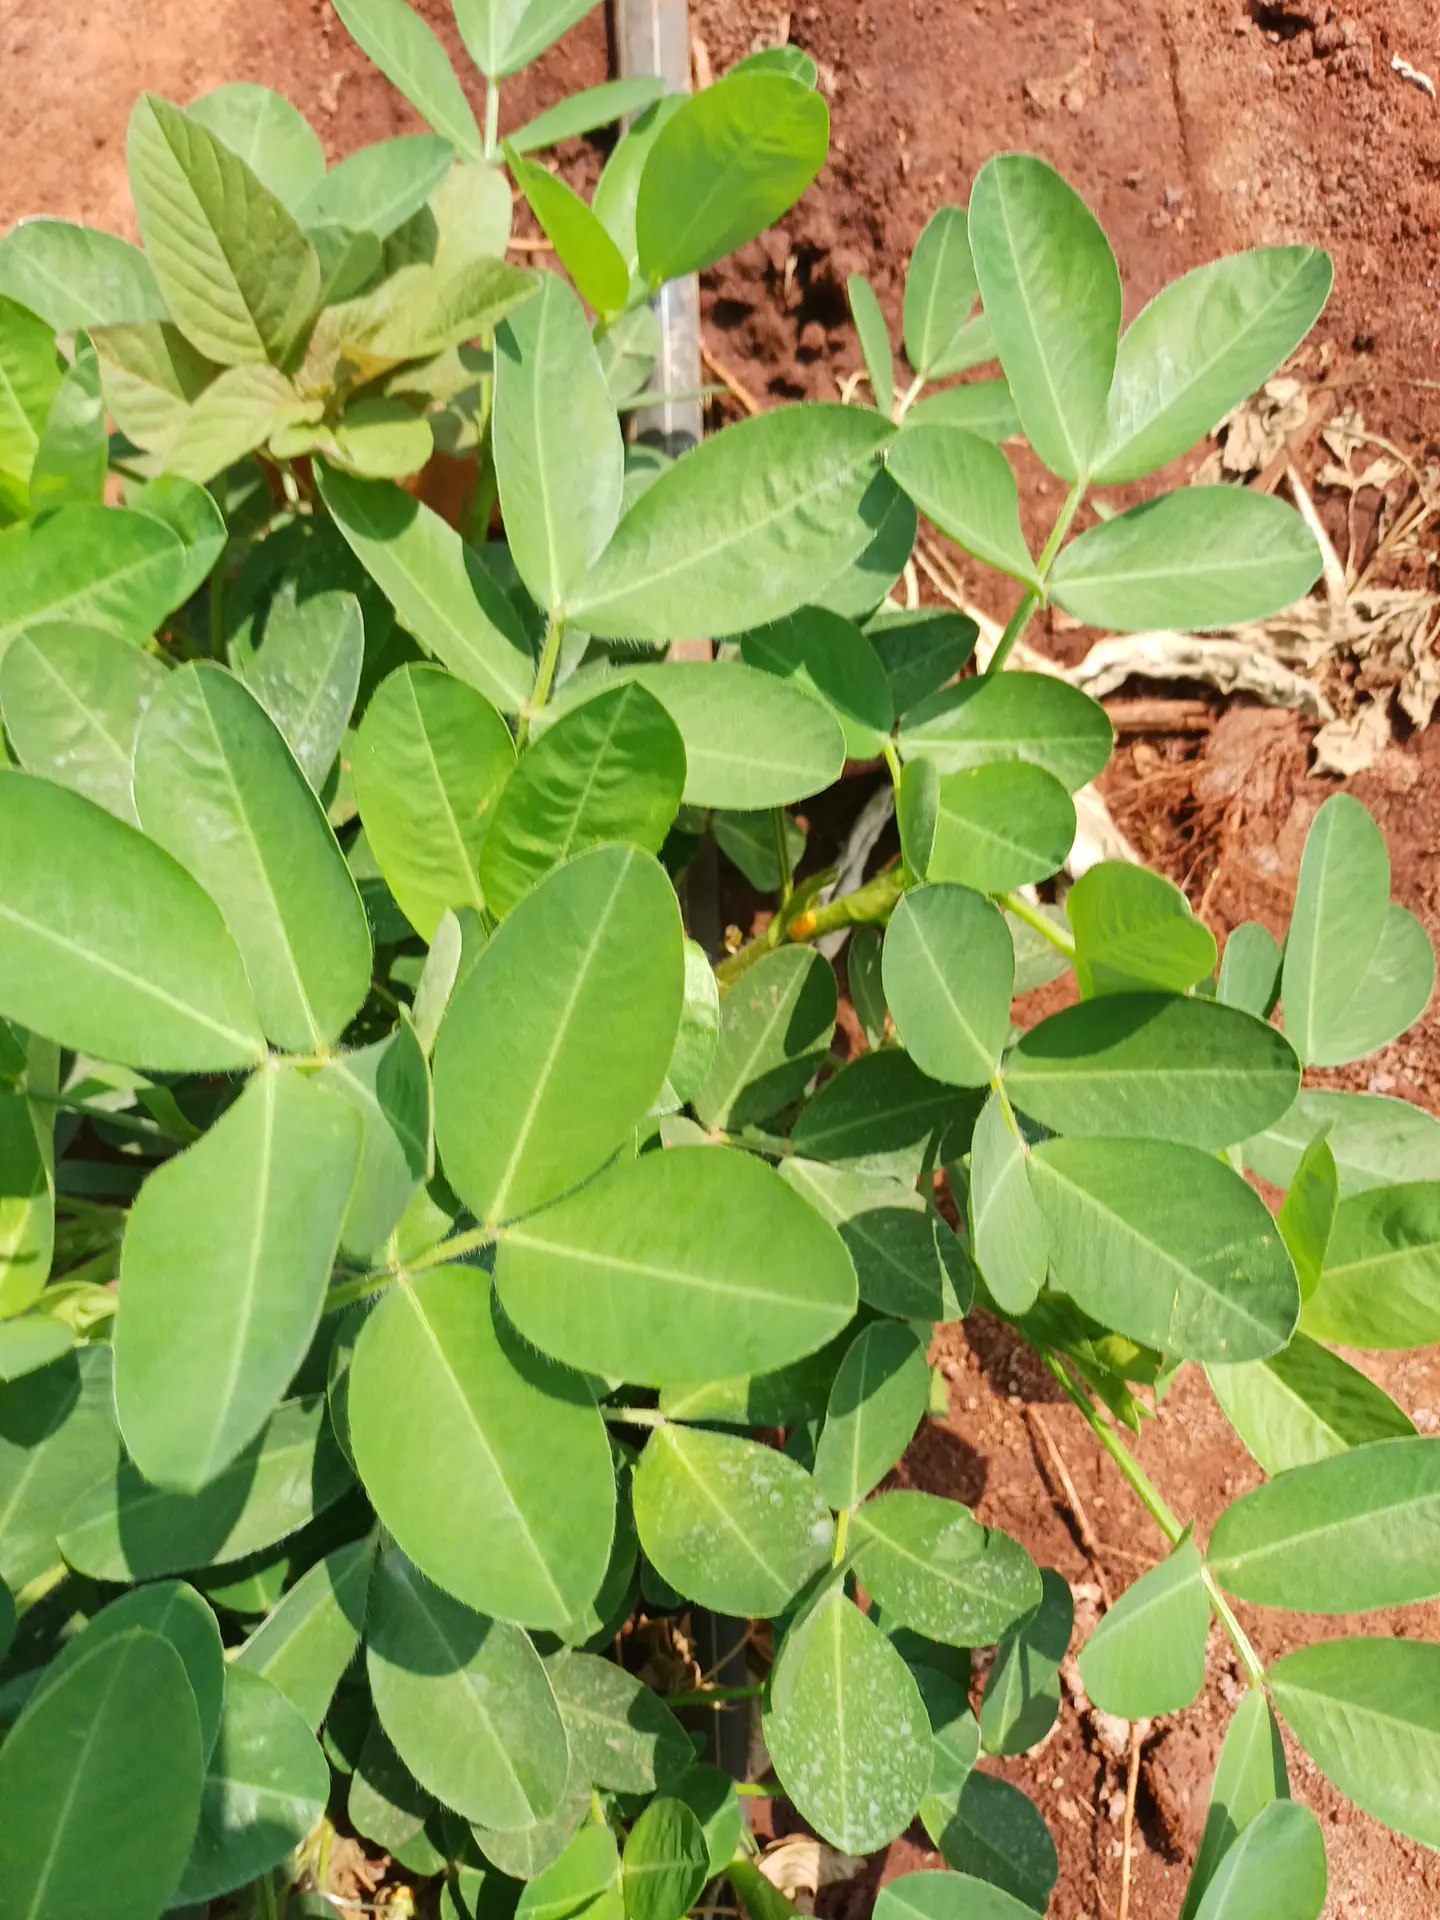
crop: groundnut
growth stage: flowering
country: Kenya
